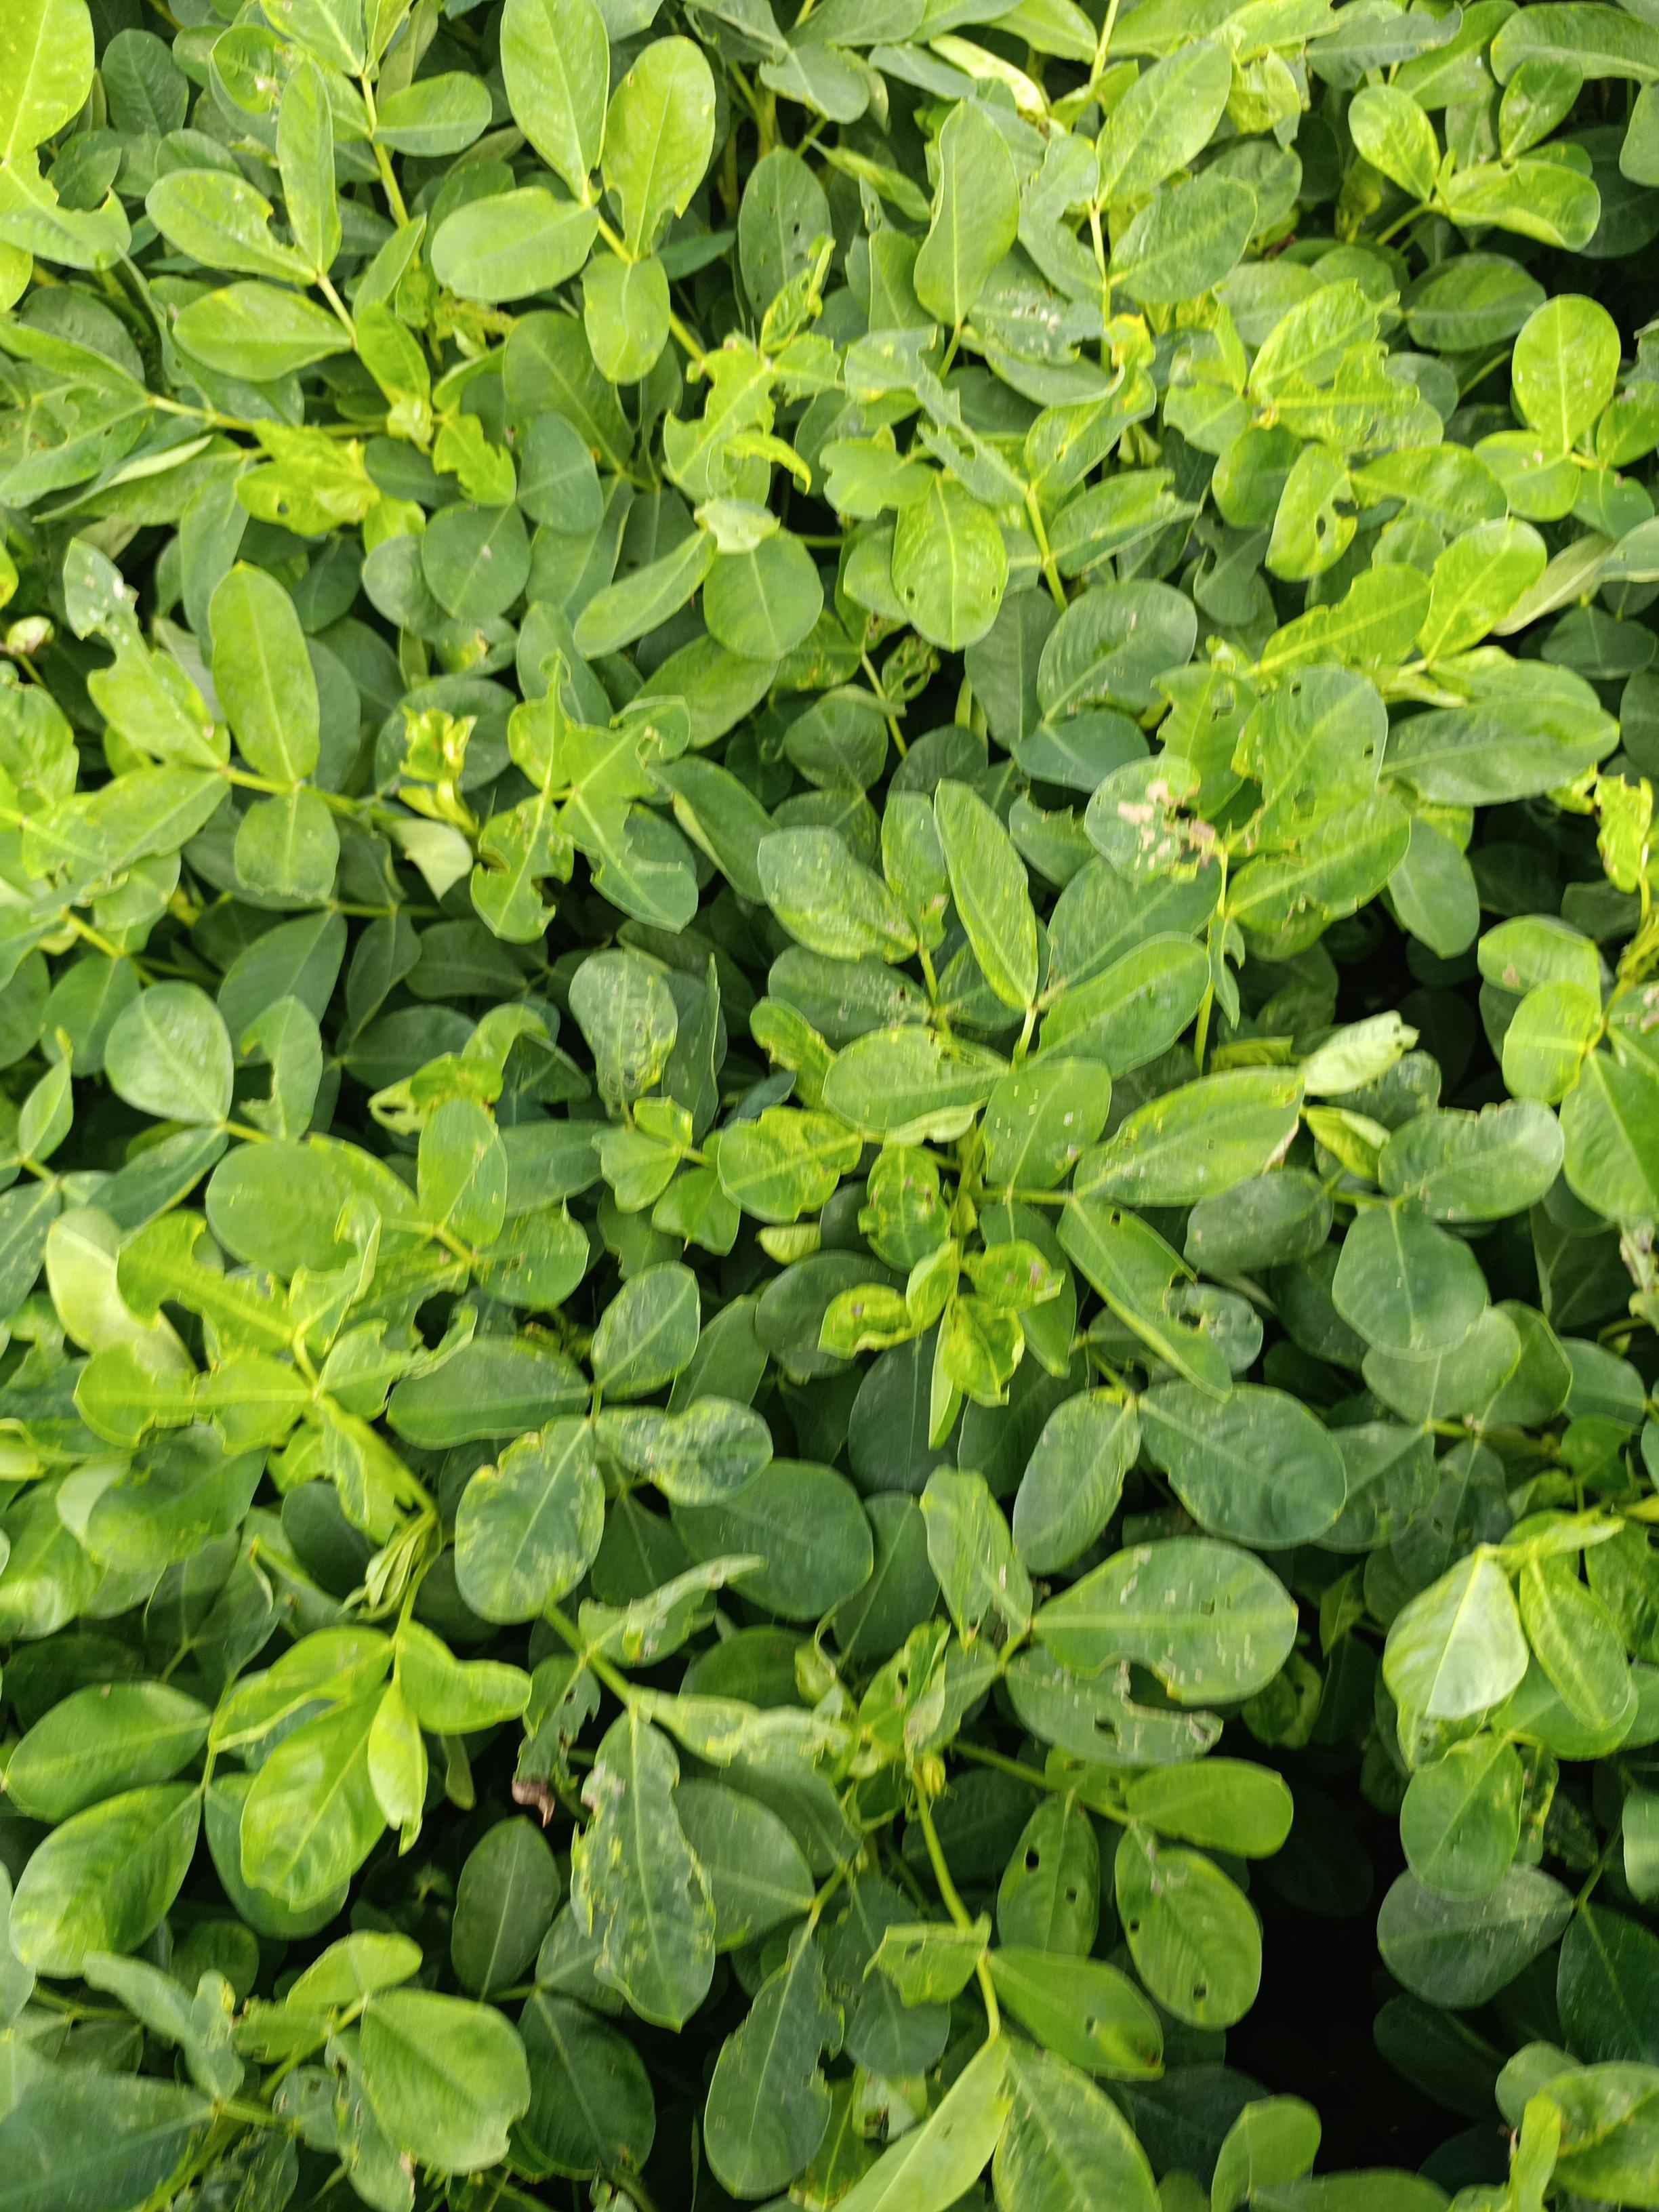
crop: groundnut
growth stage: flowering
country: Kenya
